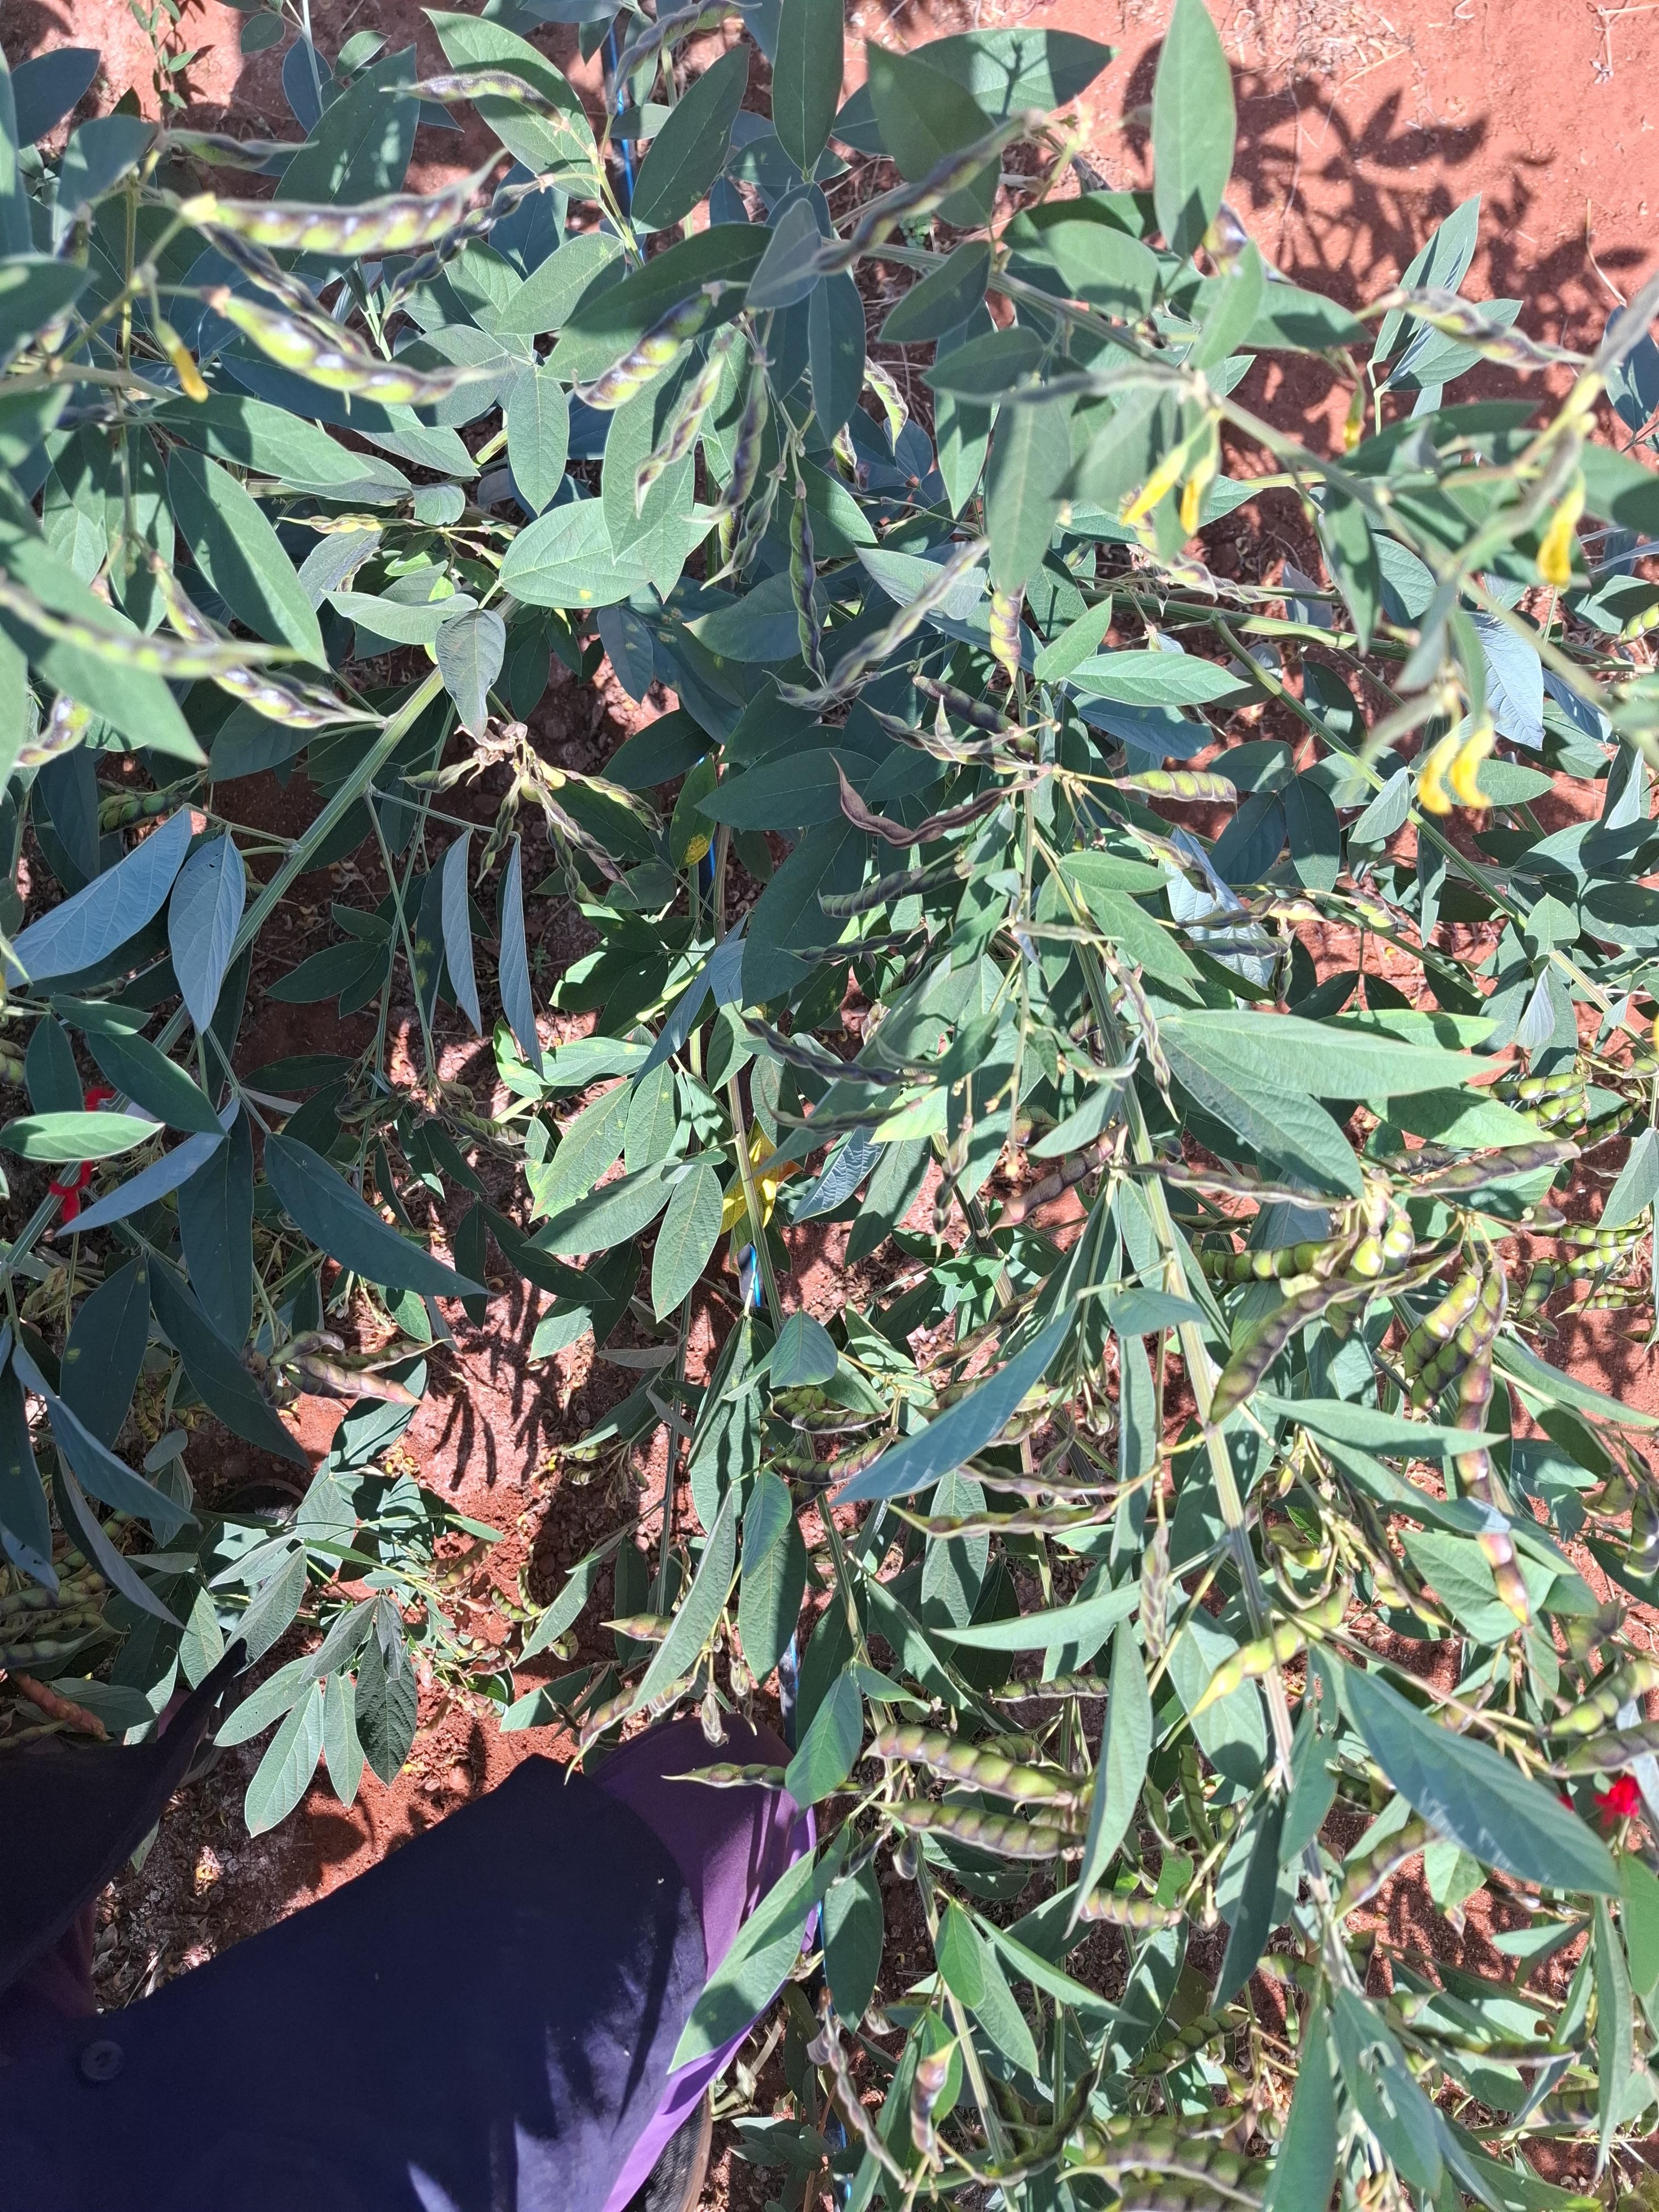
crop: pigeonpea
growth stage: development pod
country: Kenya
